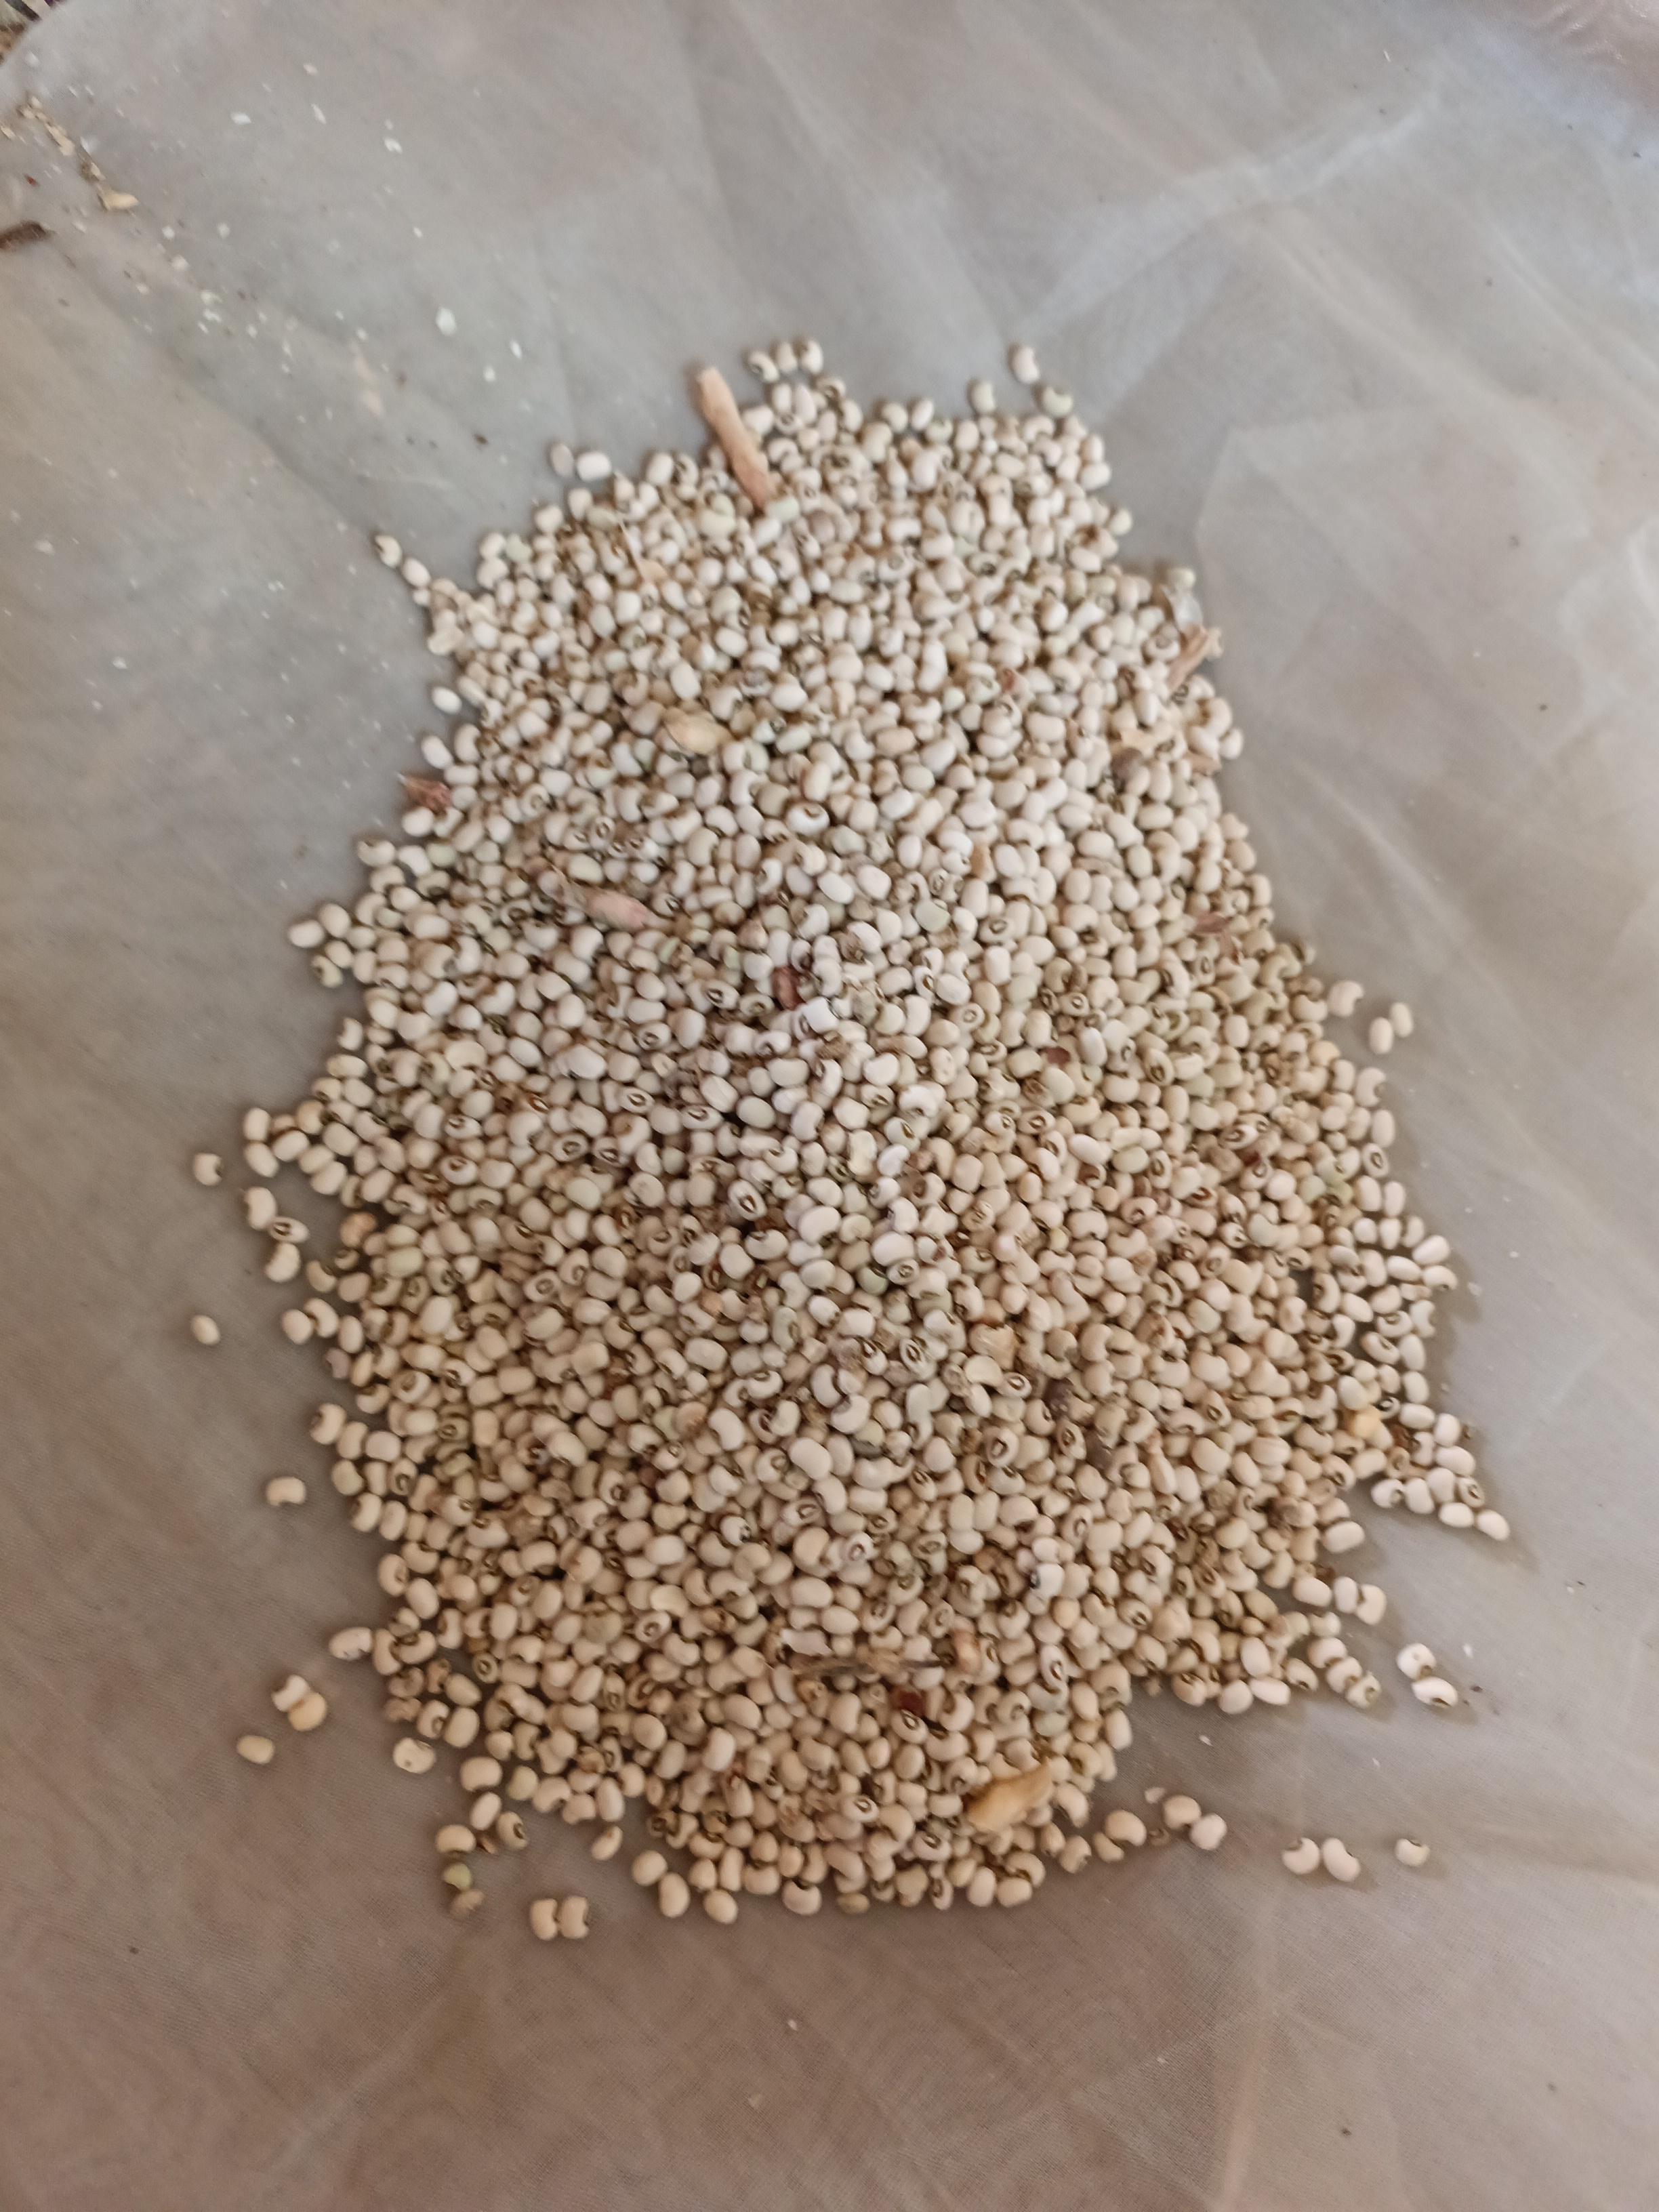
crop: cowpea
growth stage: harvest
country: Nigeria
